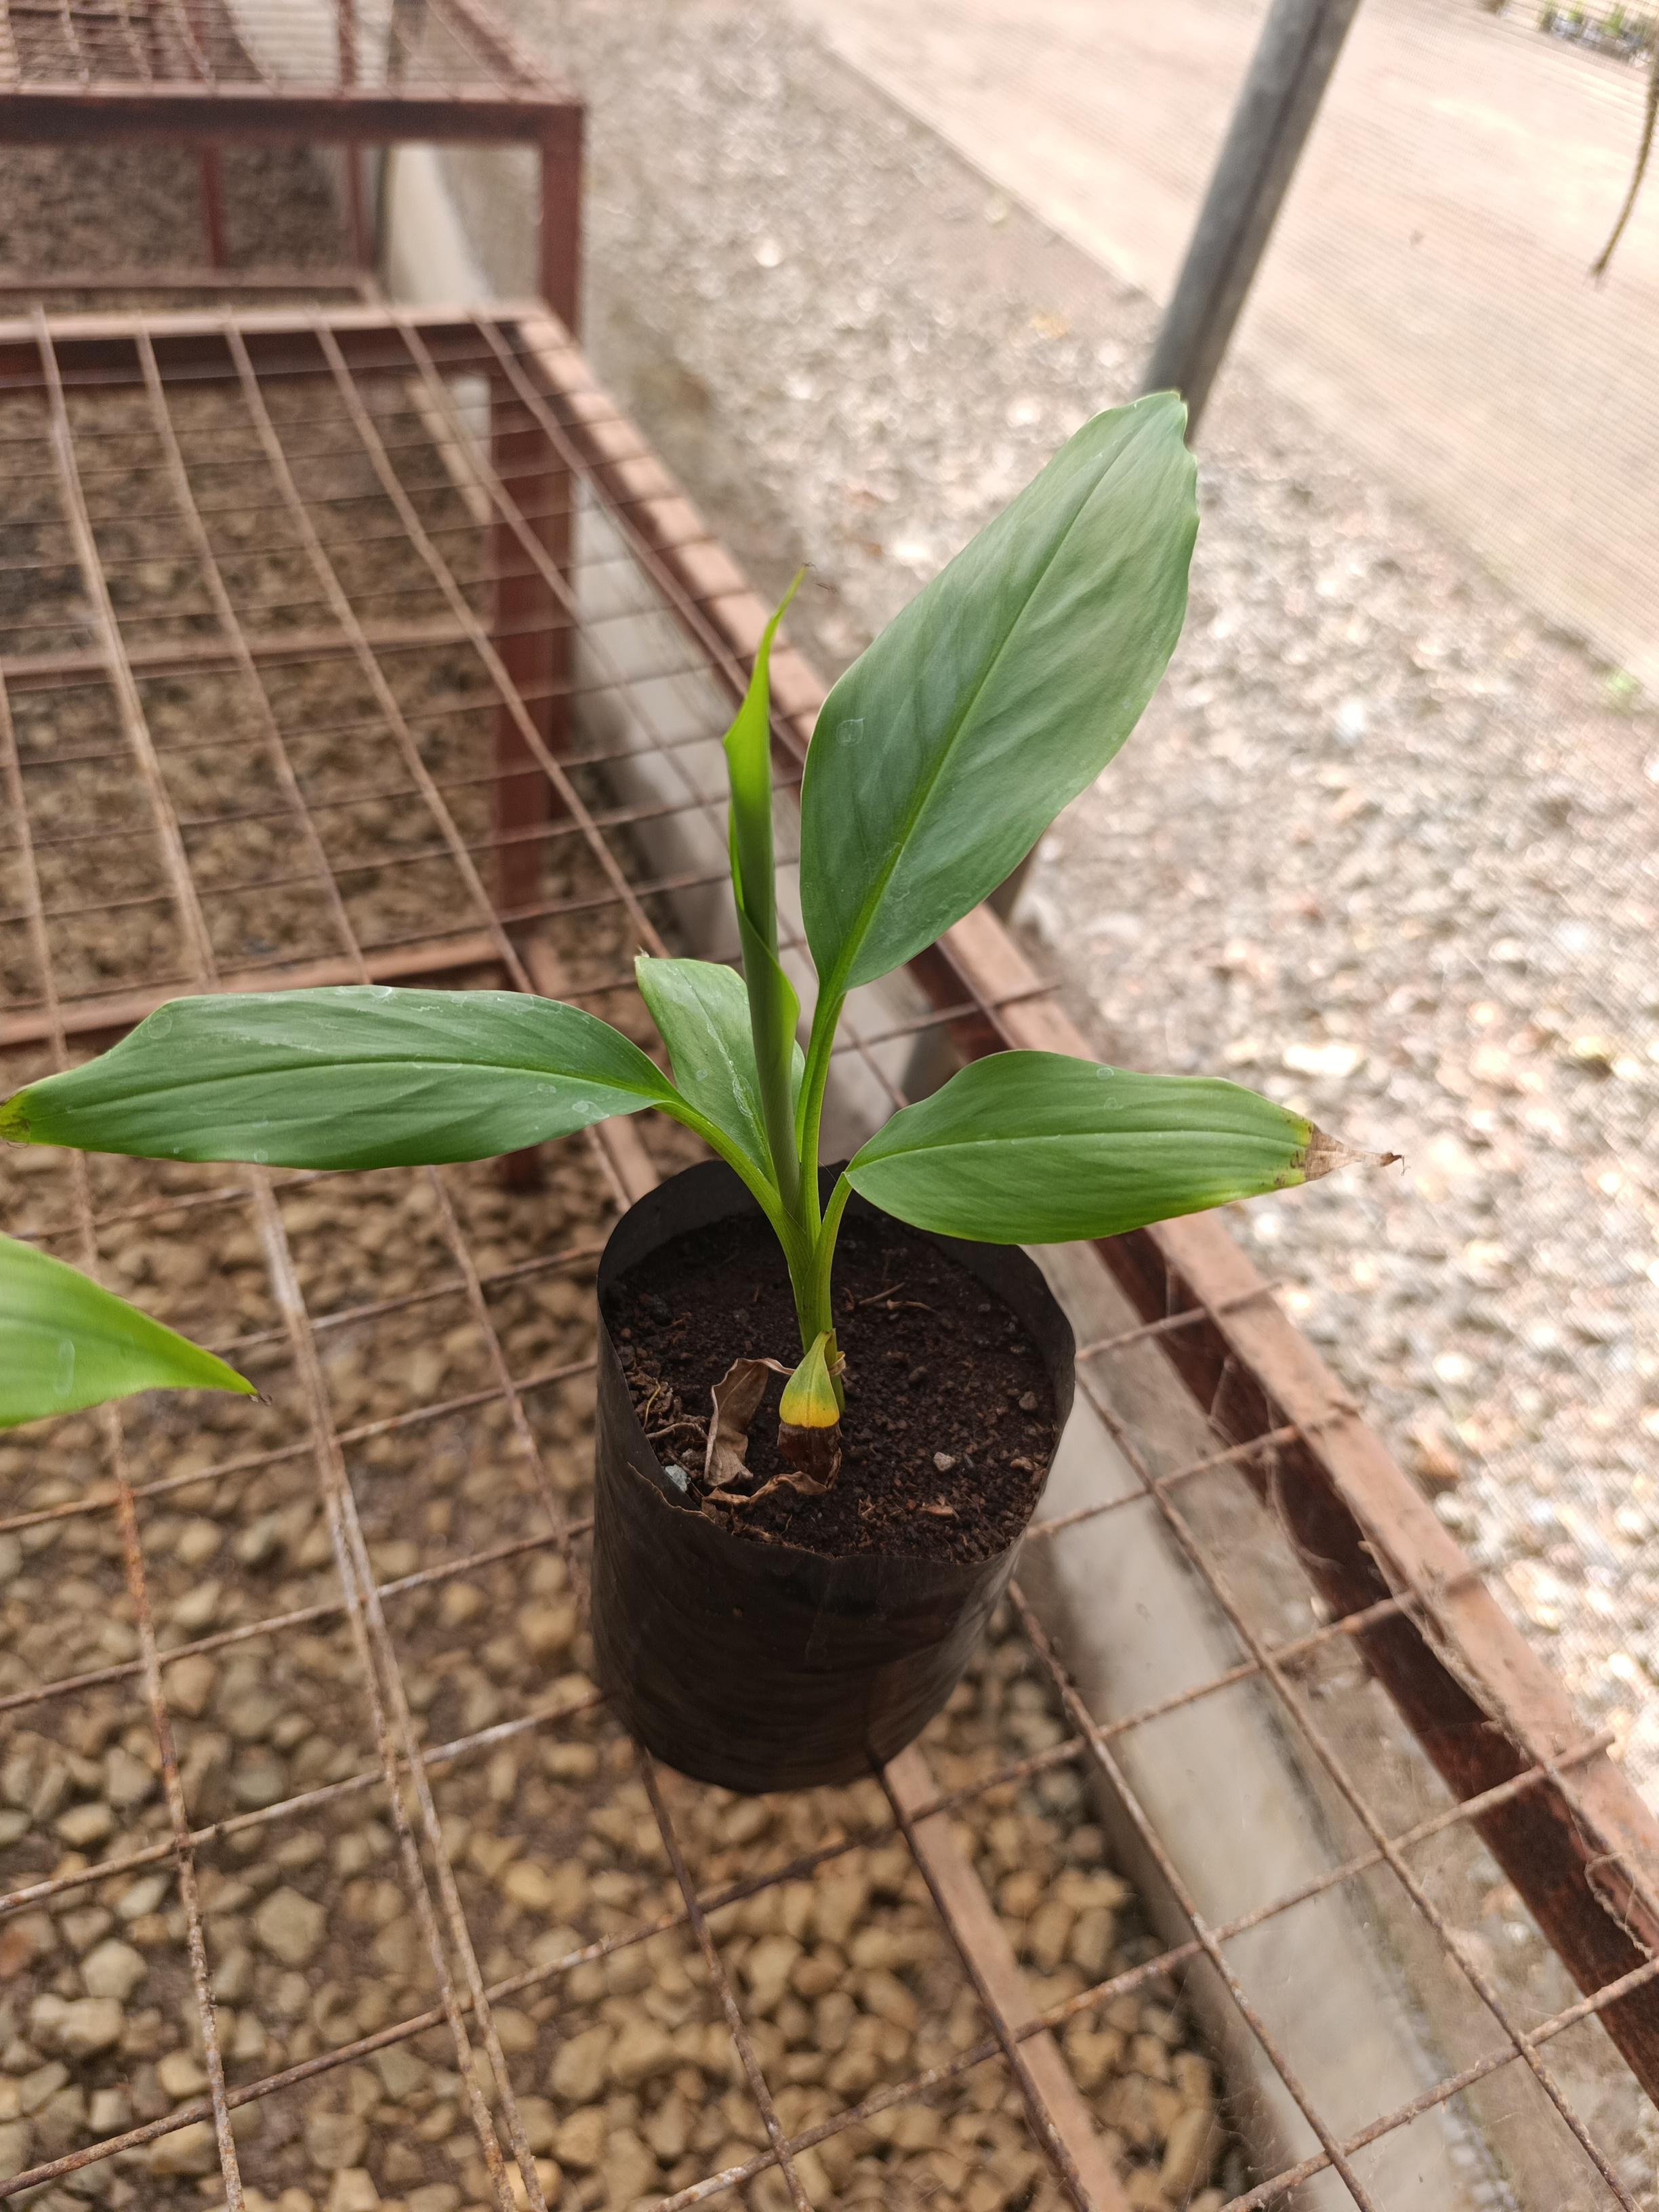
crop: banana
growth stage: vegetative
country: Tanzania
